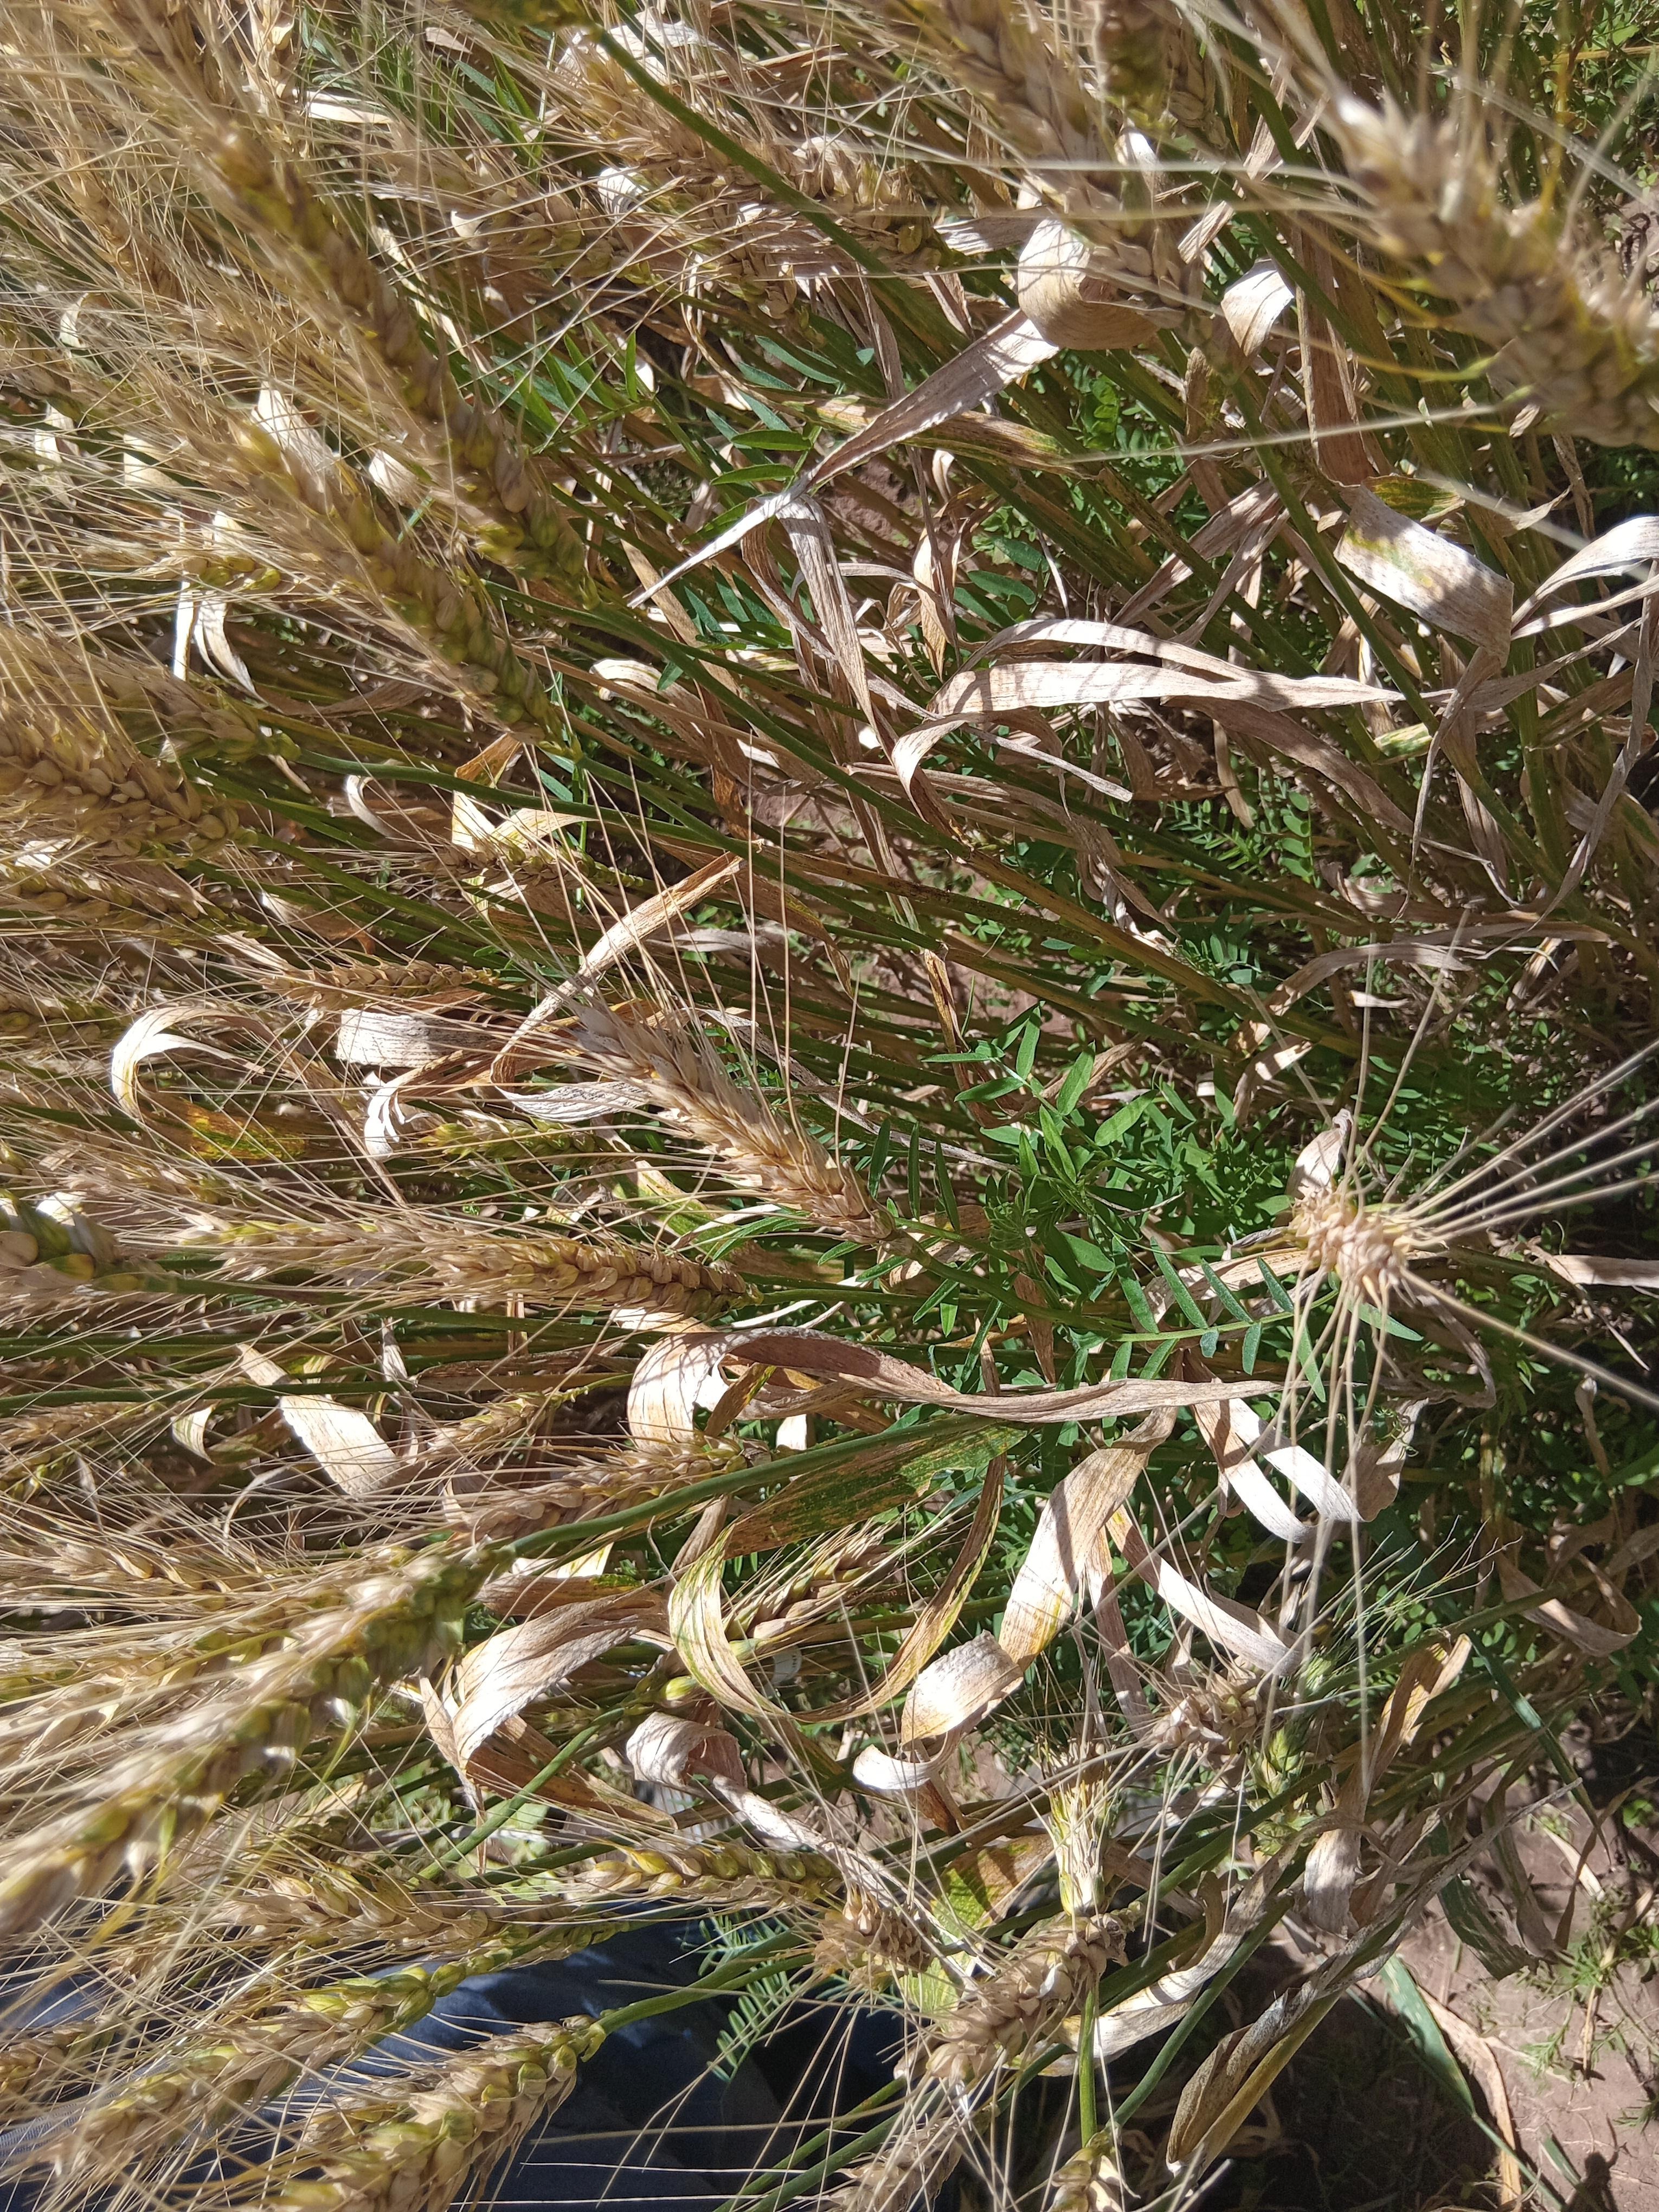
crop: wheat
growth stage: maturity
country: Kenya
